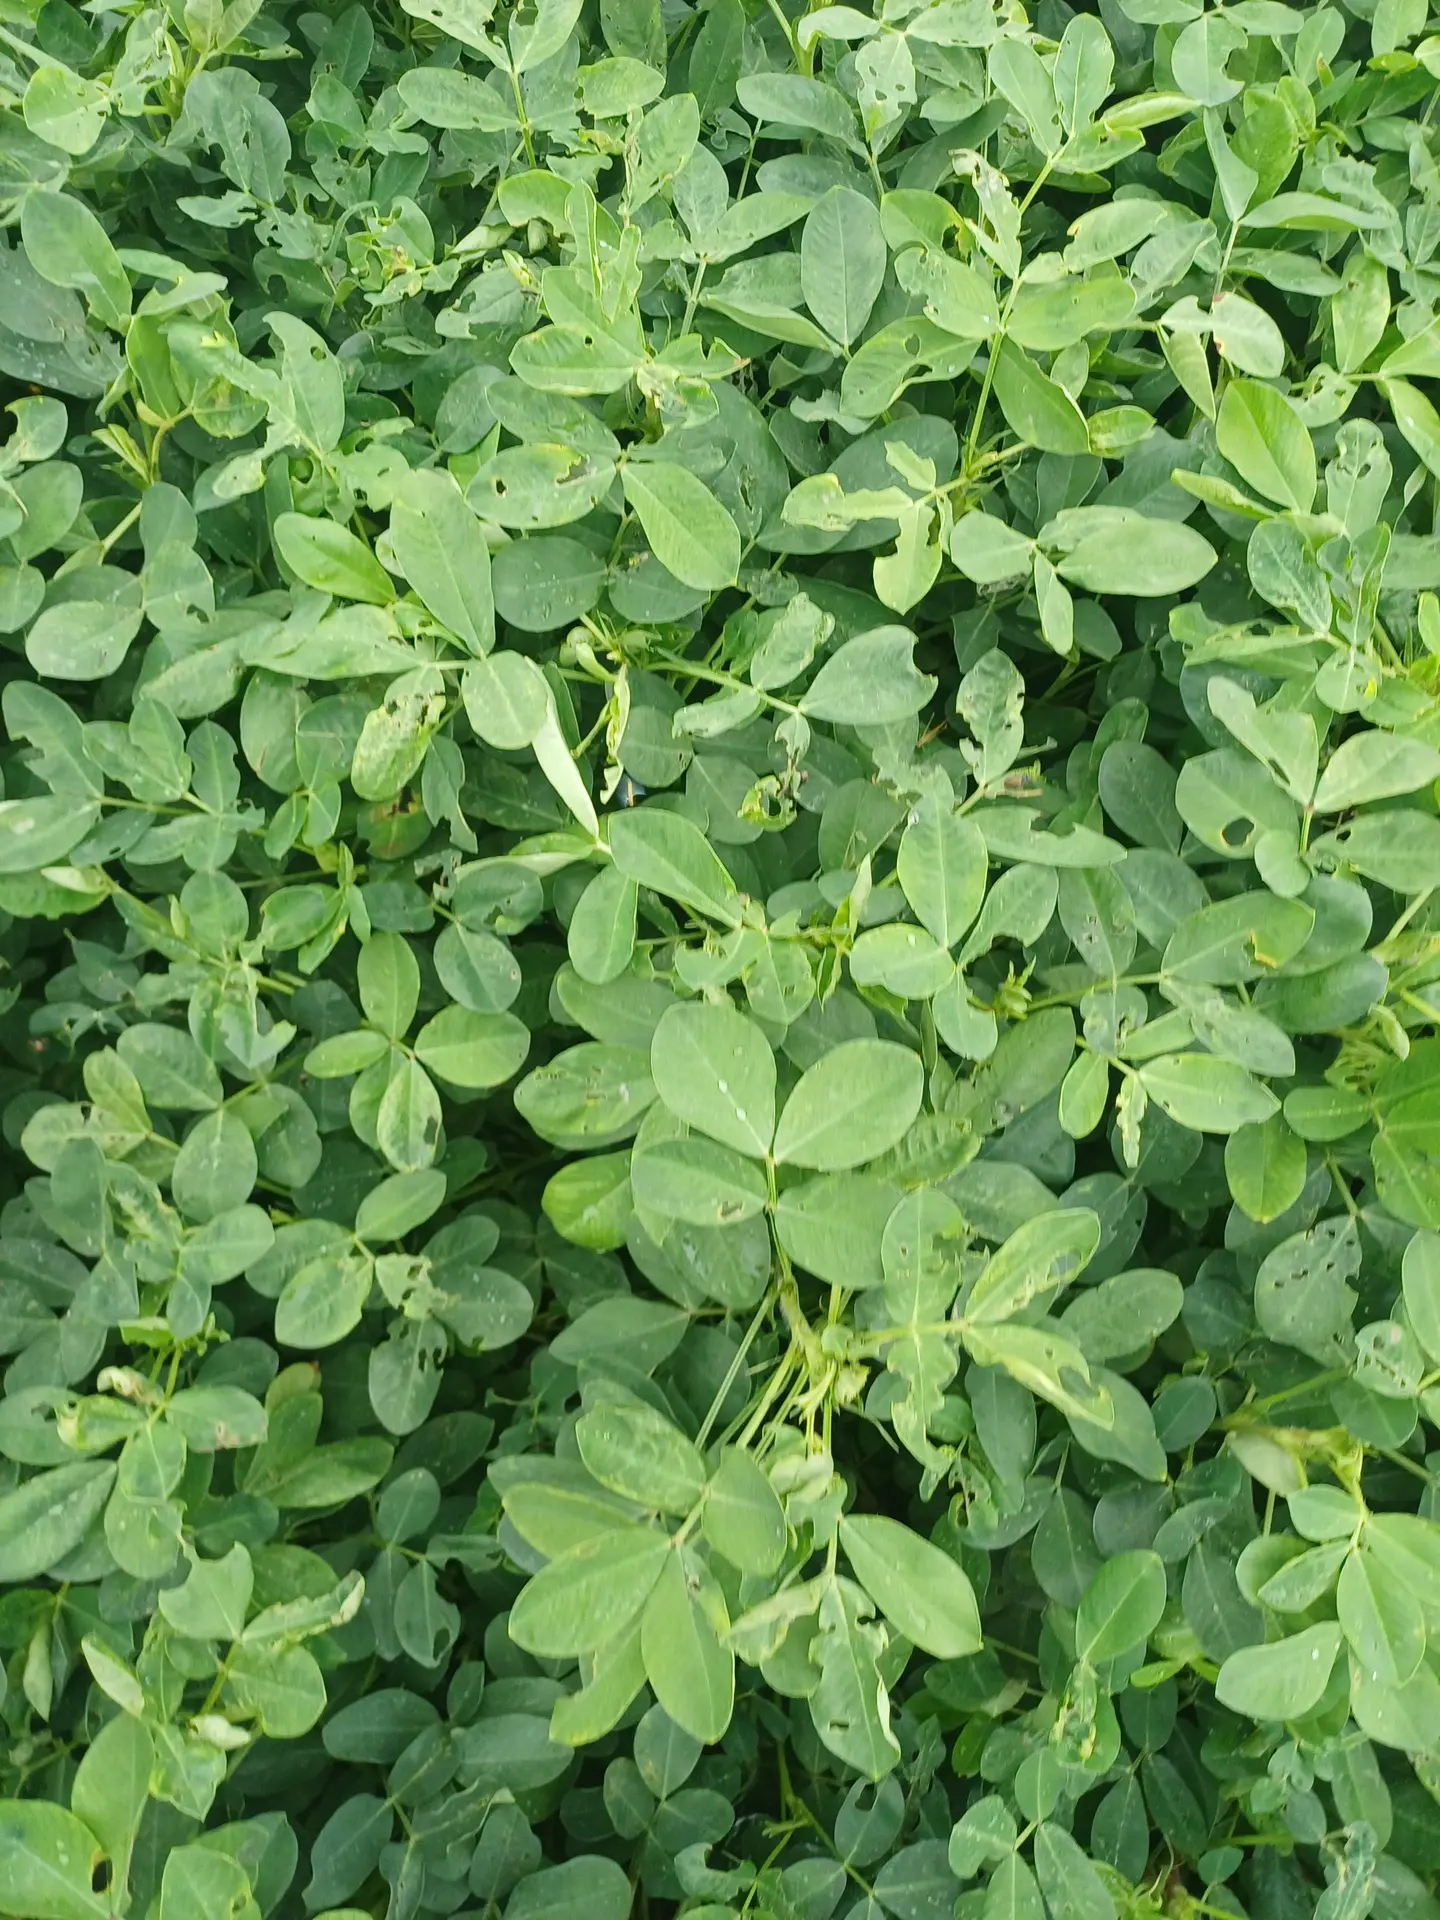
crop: groundnut
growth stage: pegging
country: Kenya
